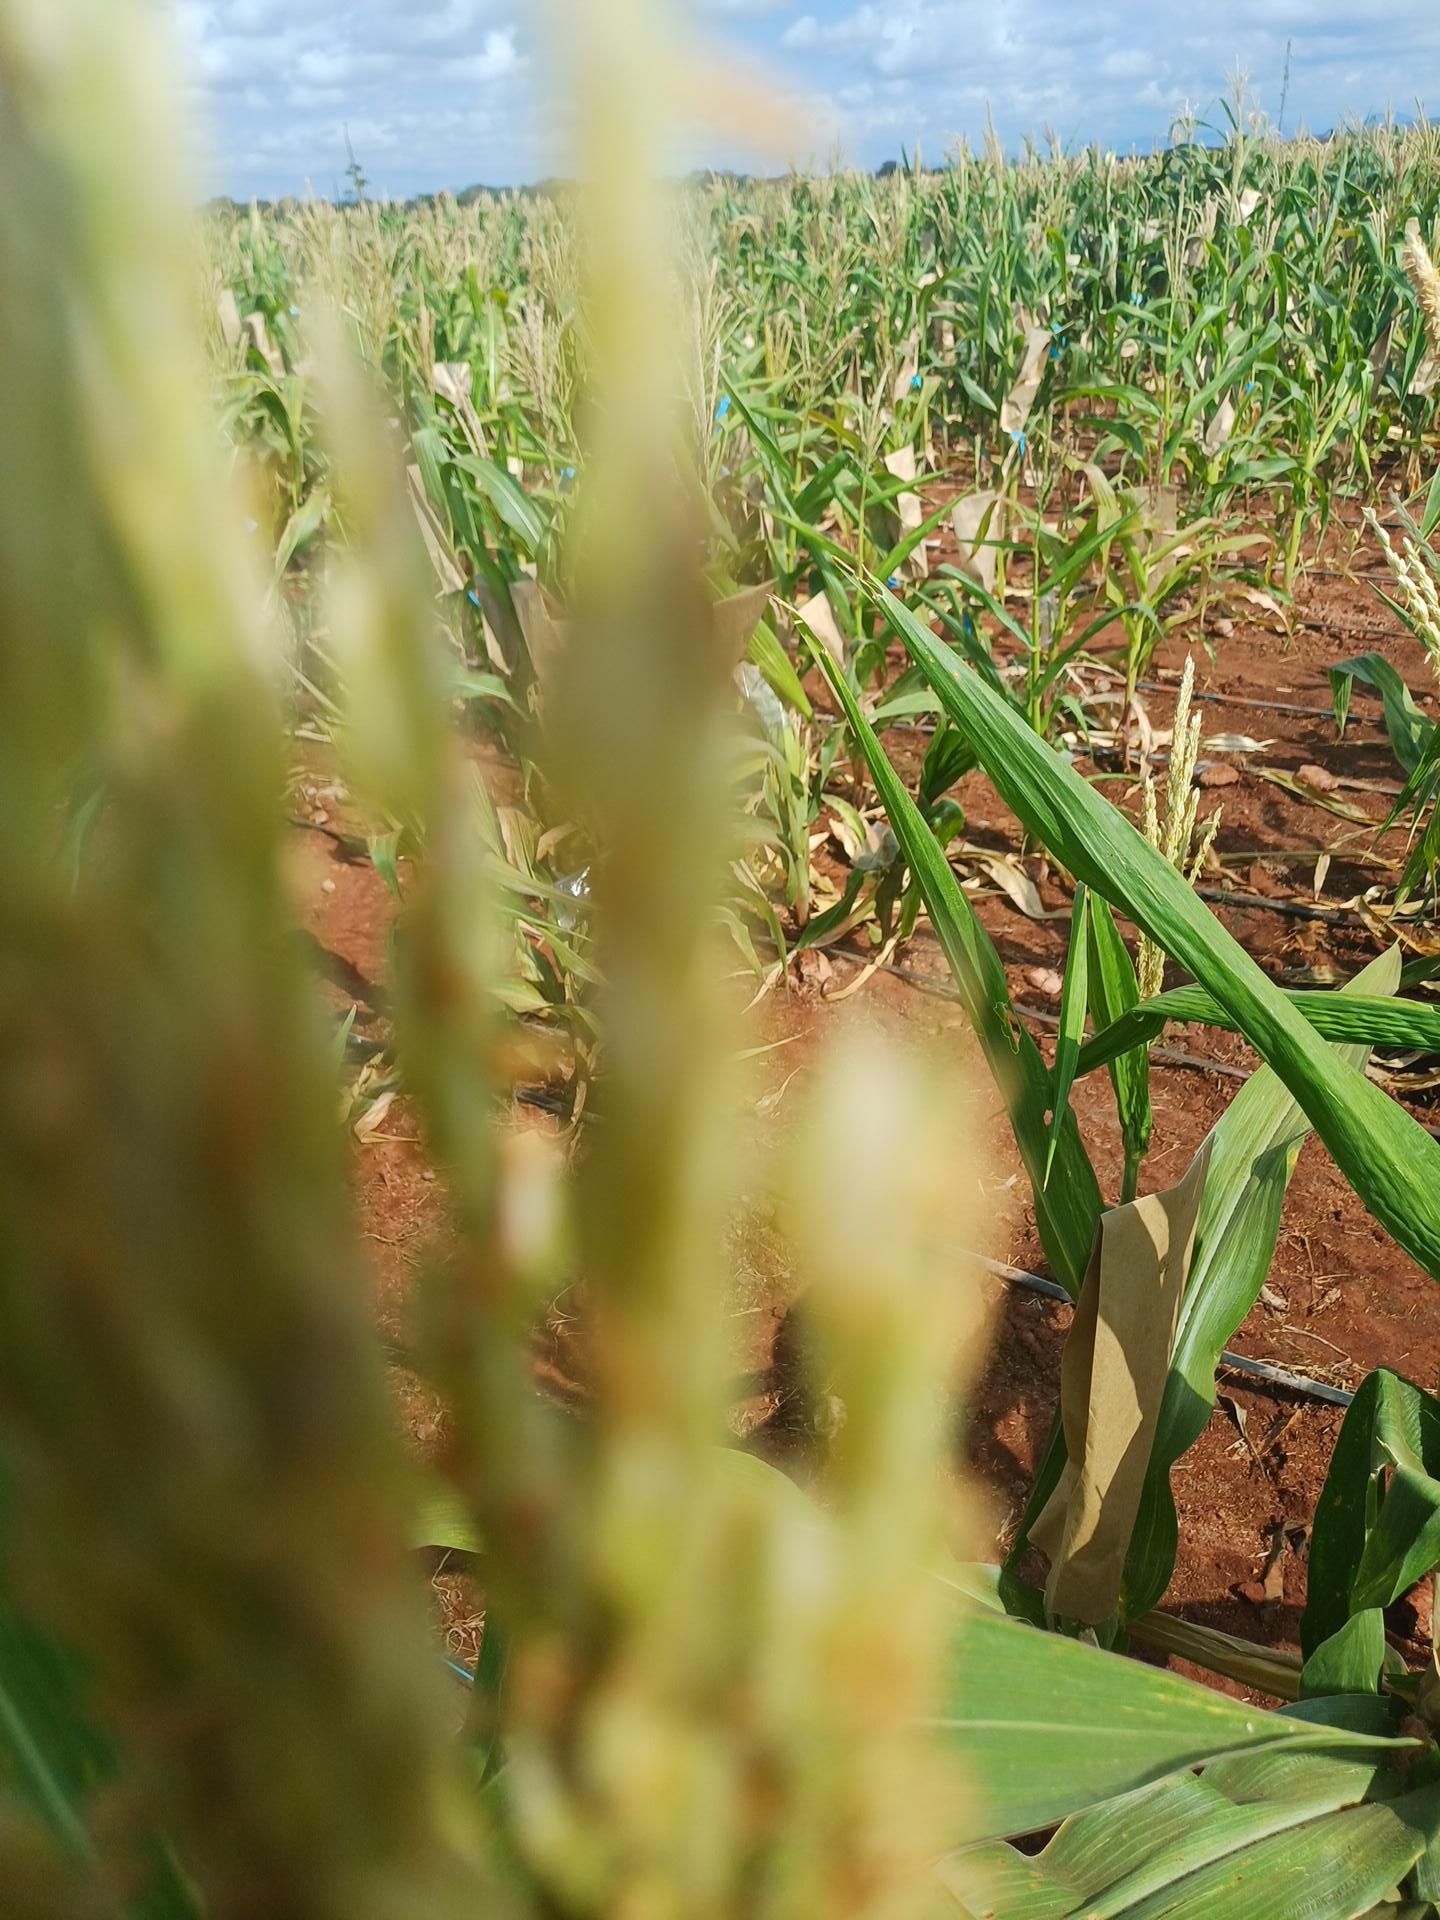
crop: maize
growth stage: flowering
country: Kenya
